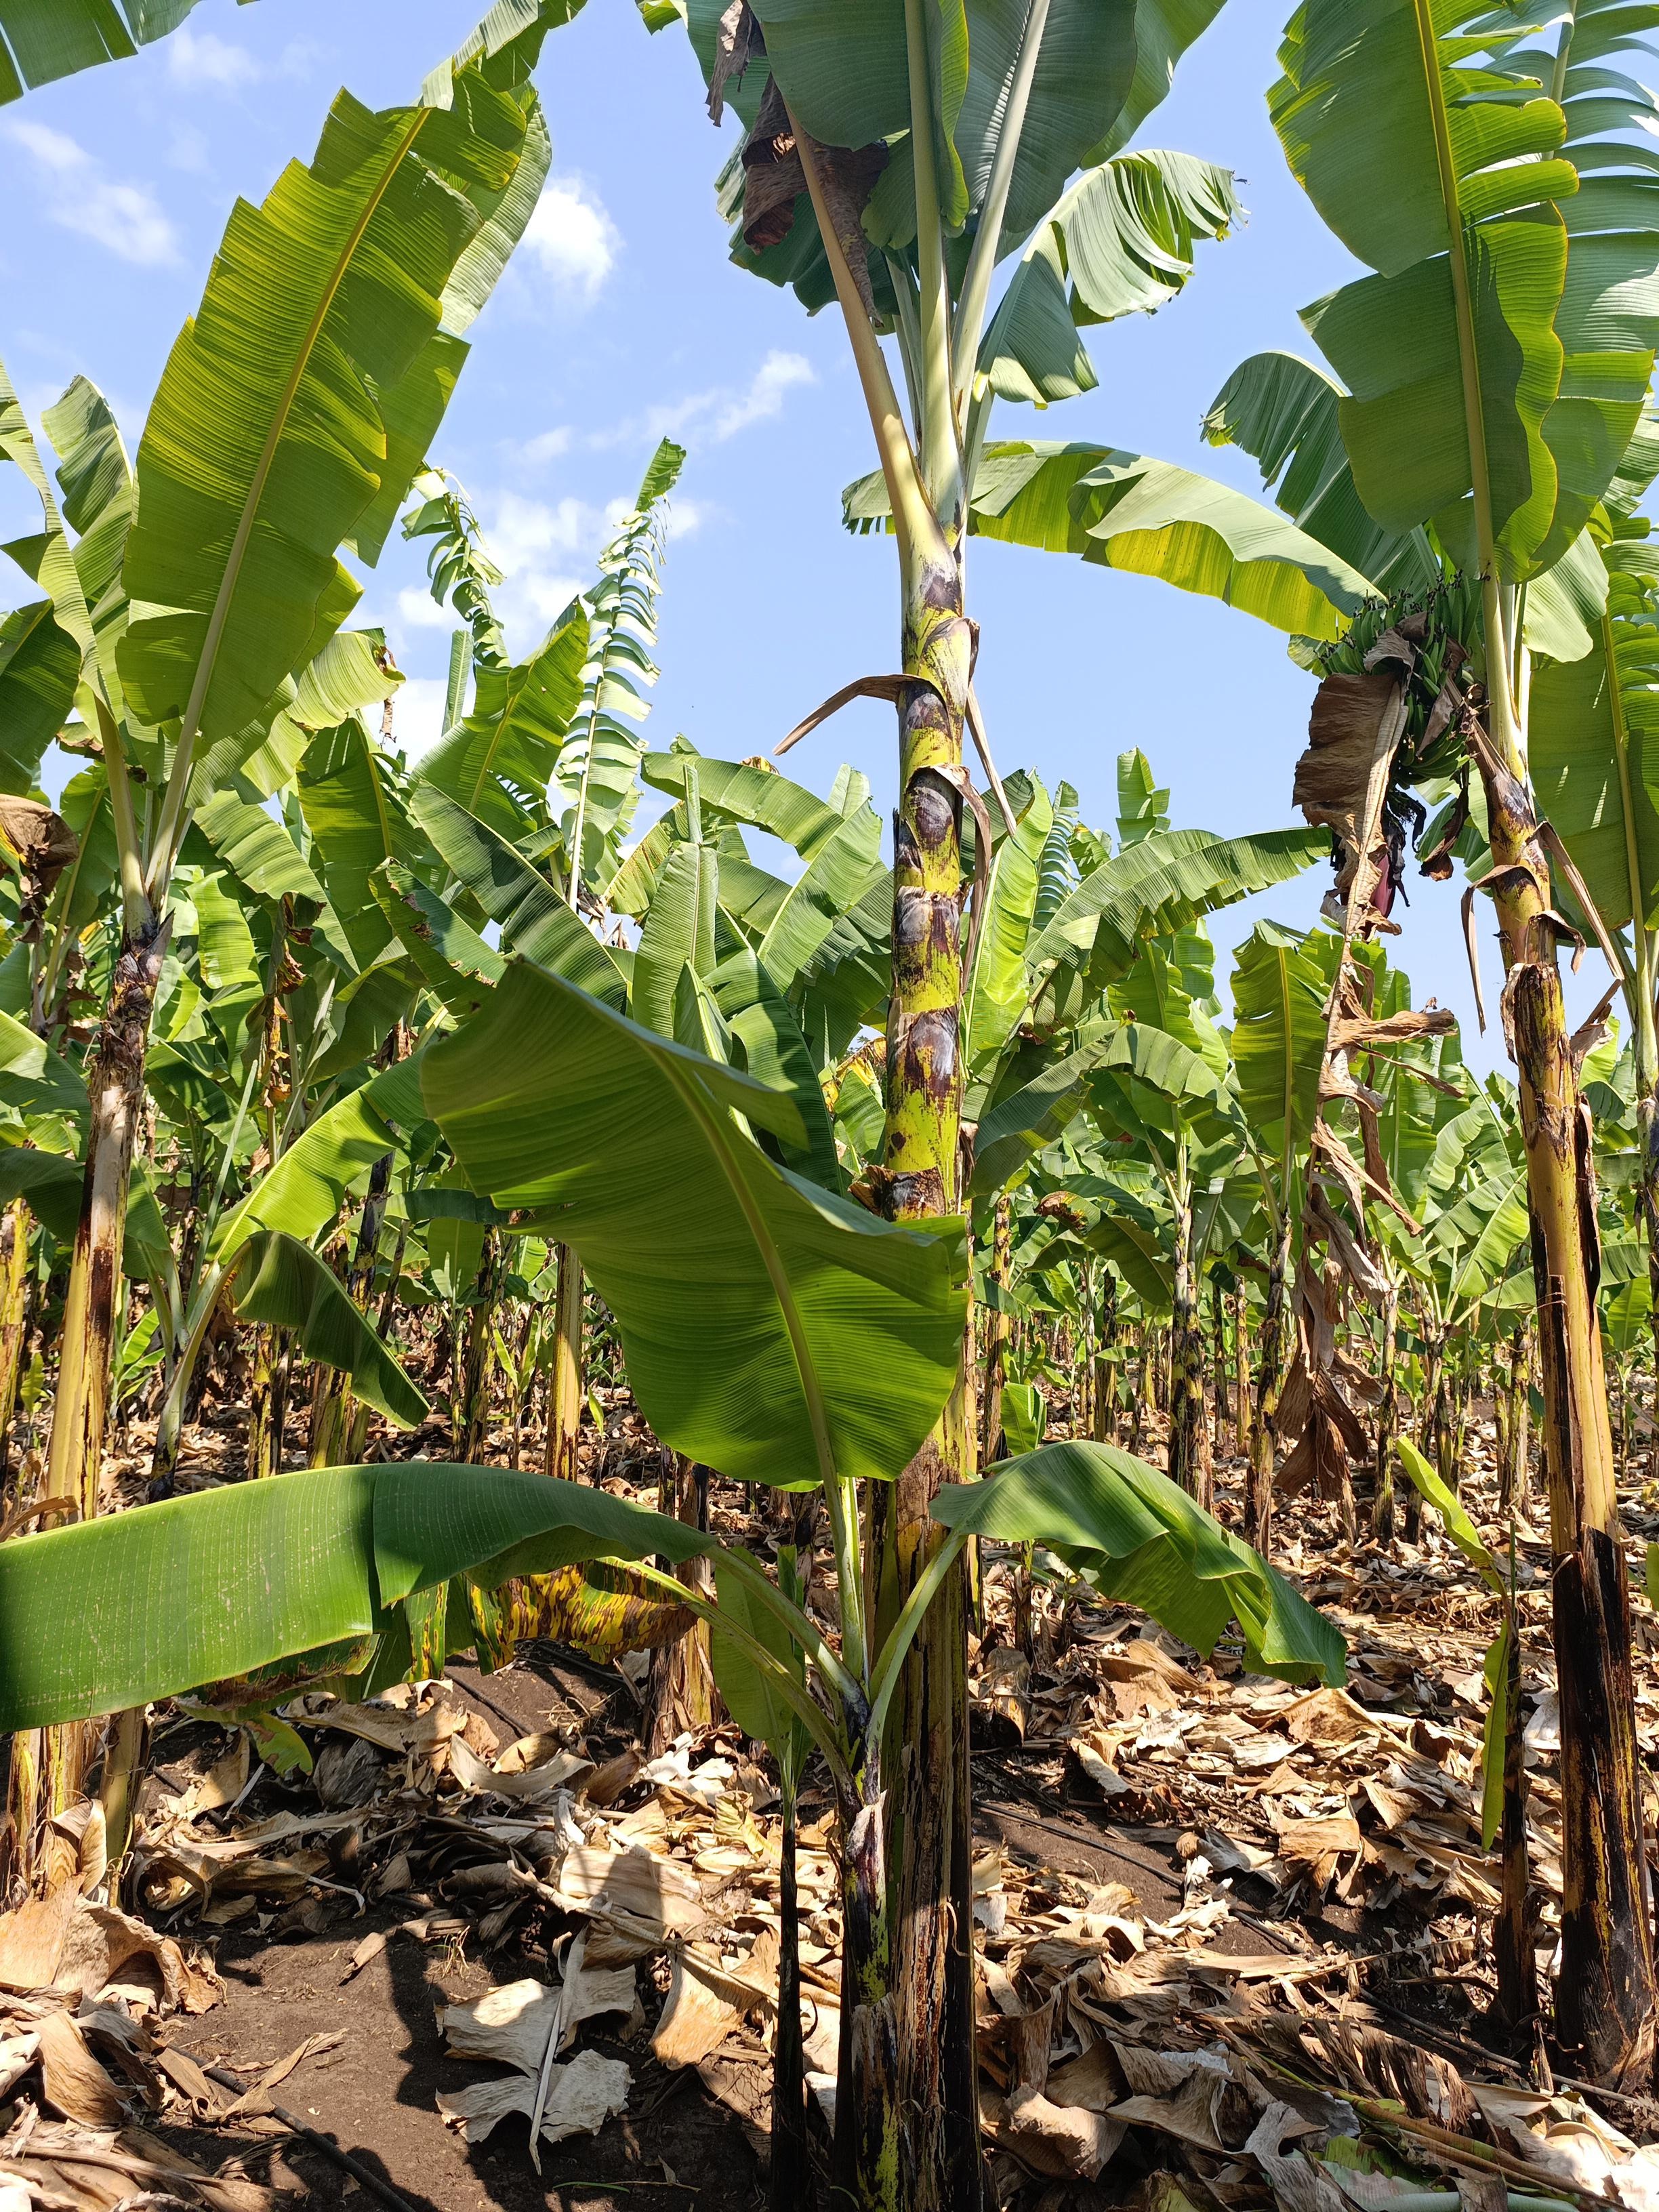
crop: banana
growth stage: vegetative
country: Tanzania
